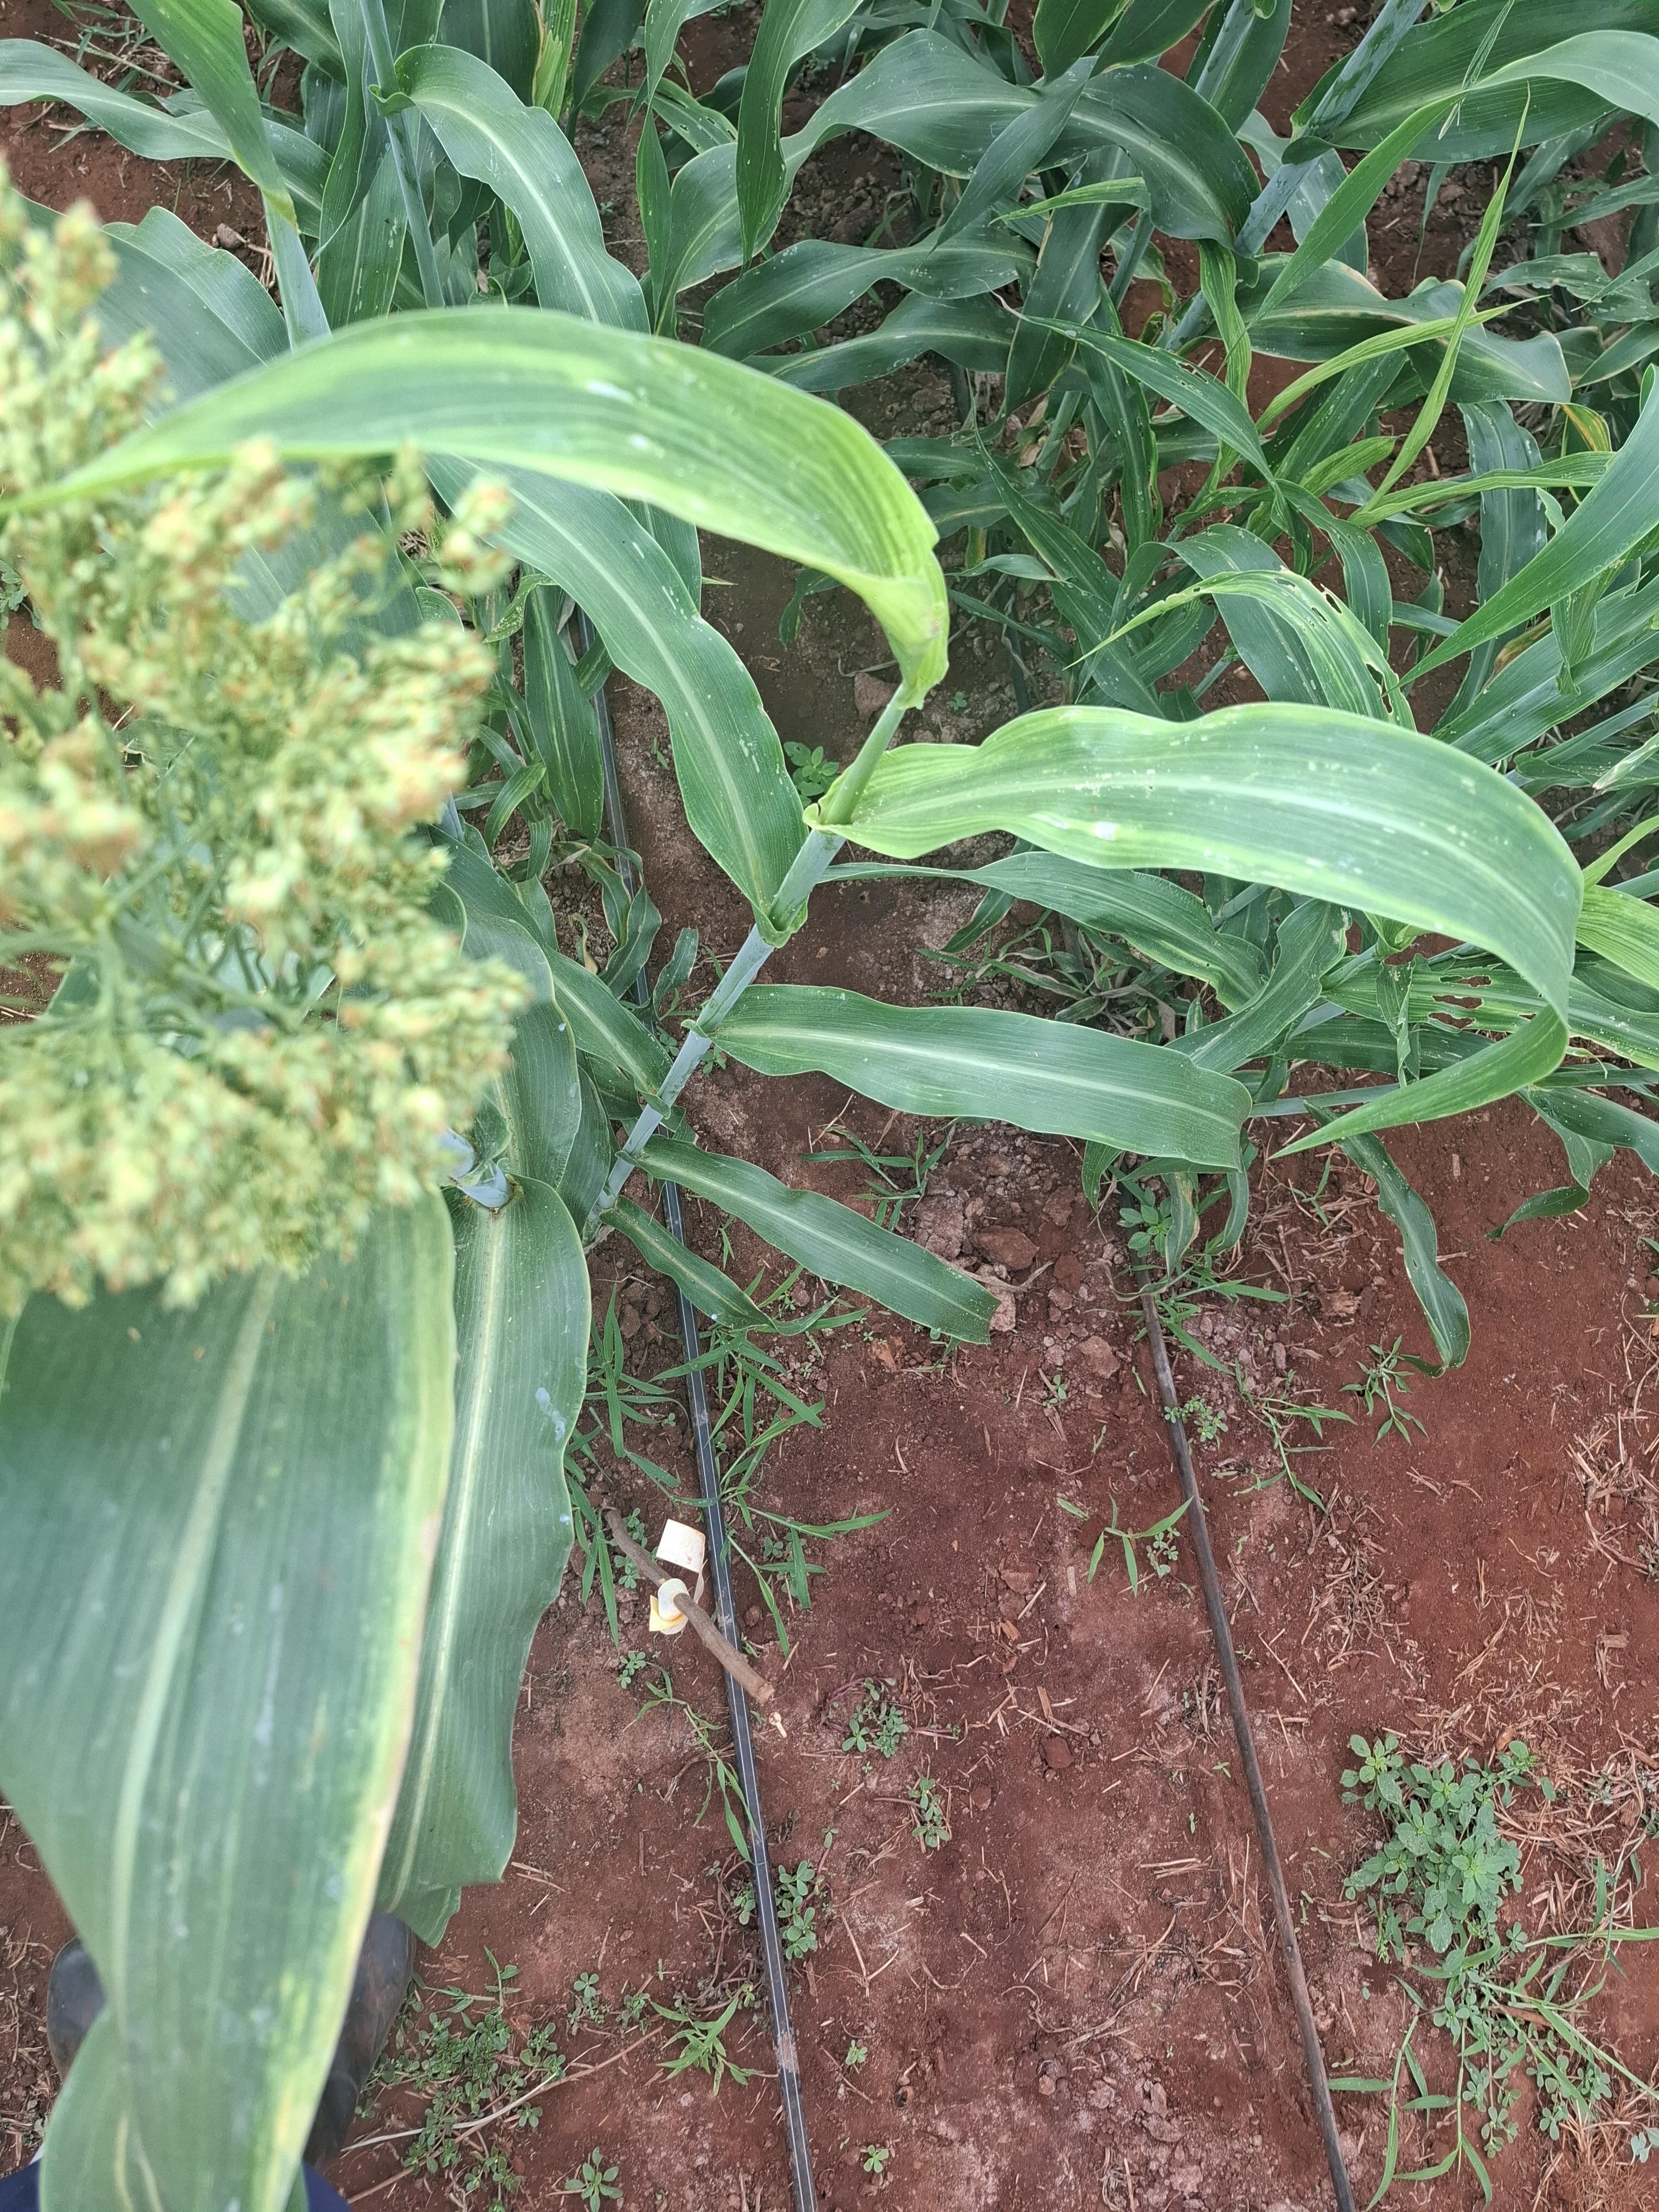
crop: sorghum
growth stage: flowering
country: Kenya
